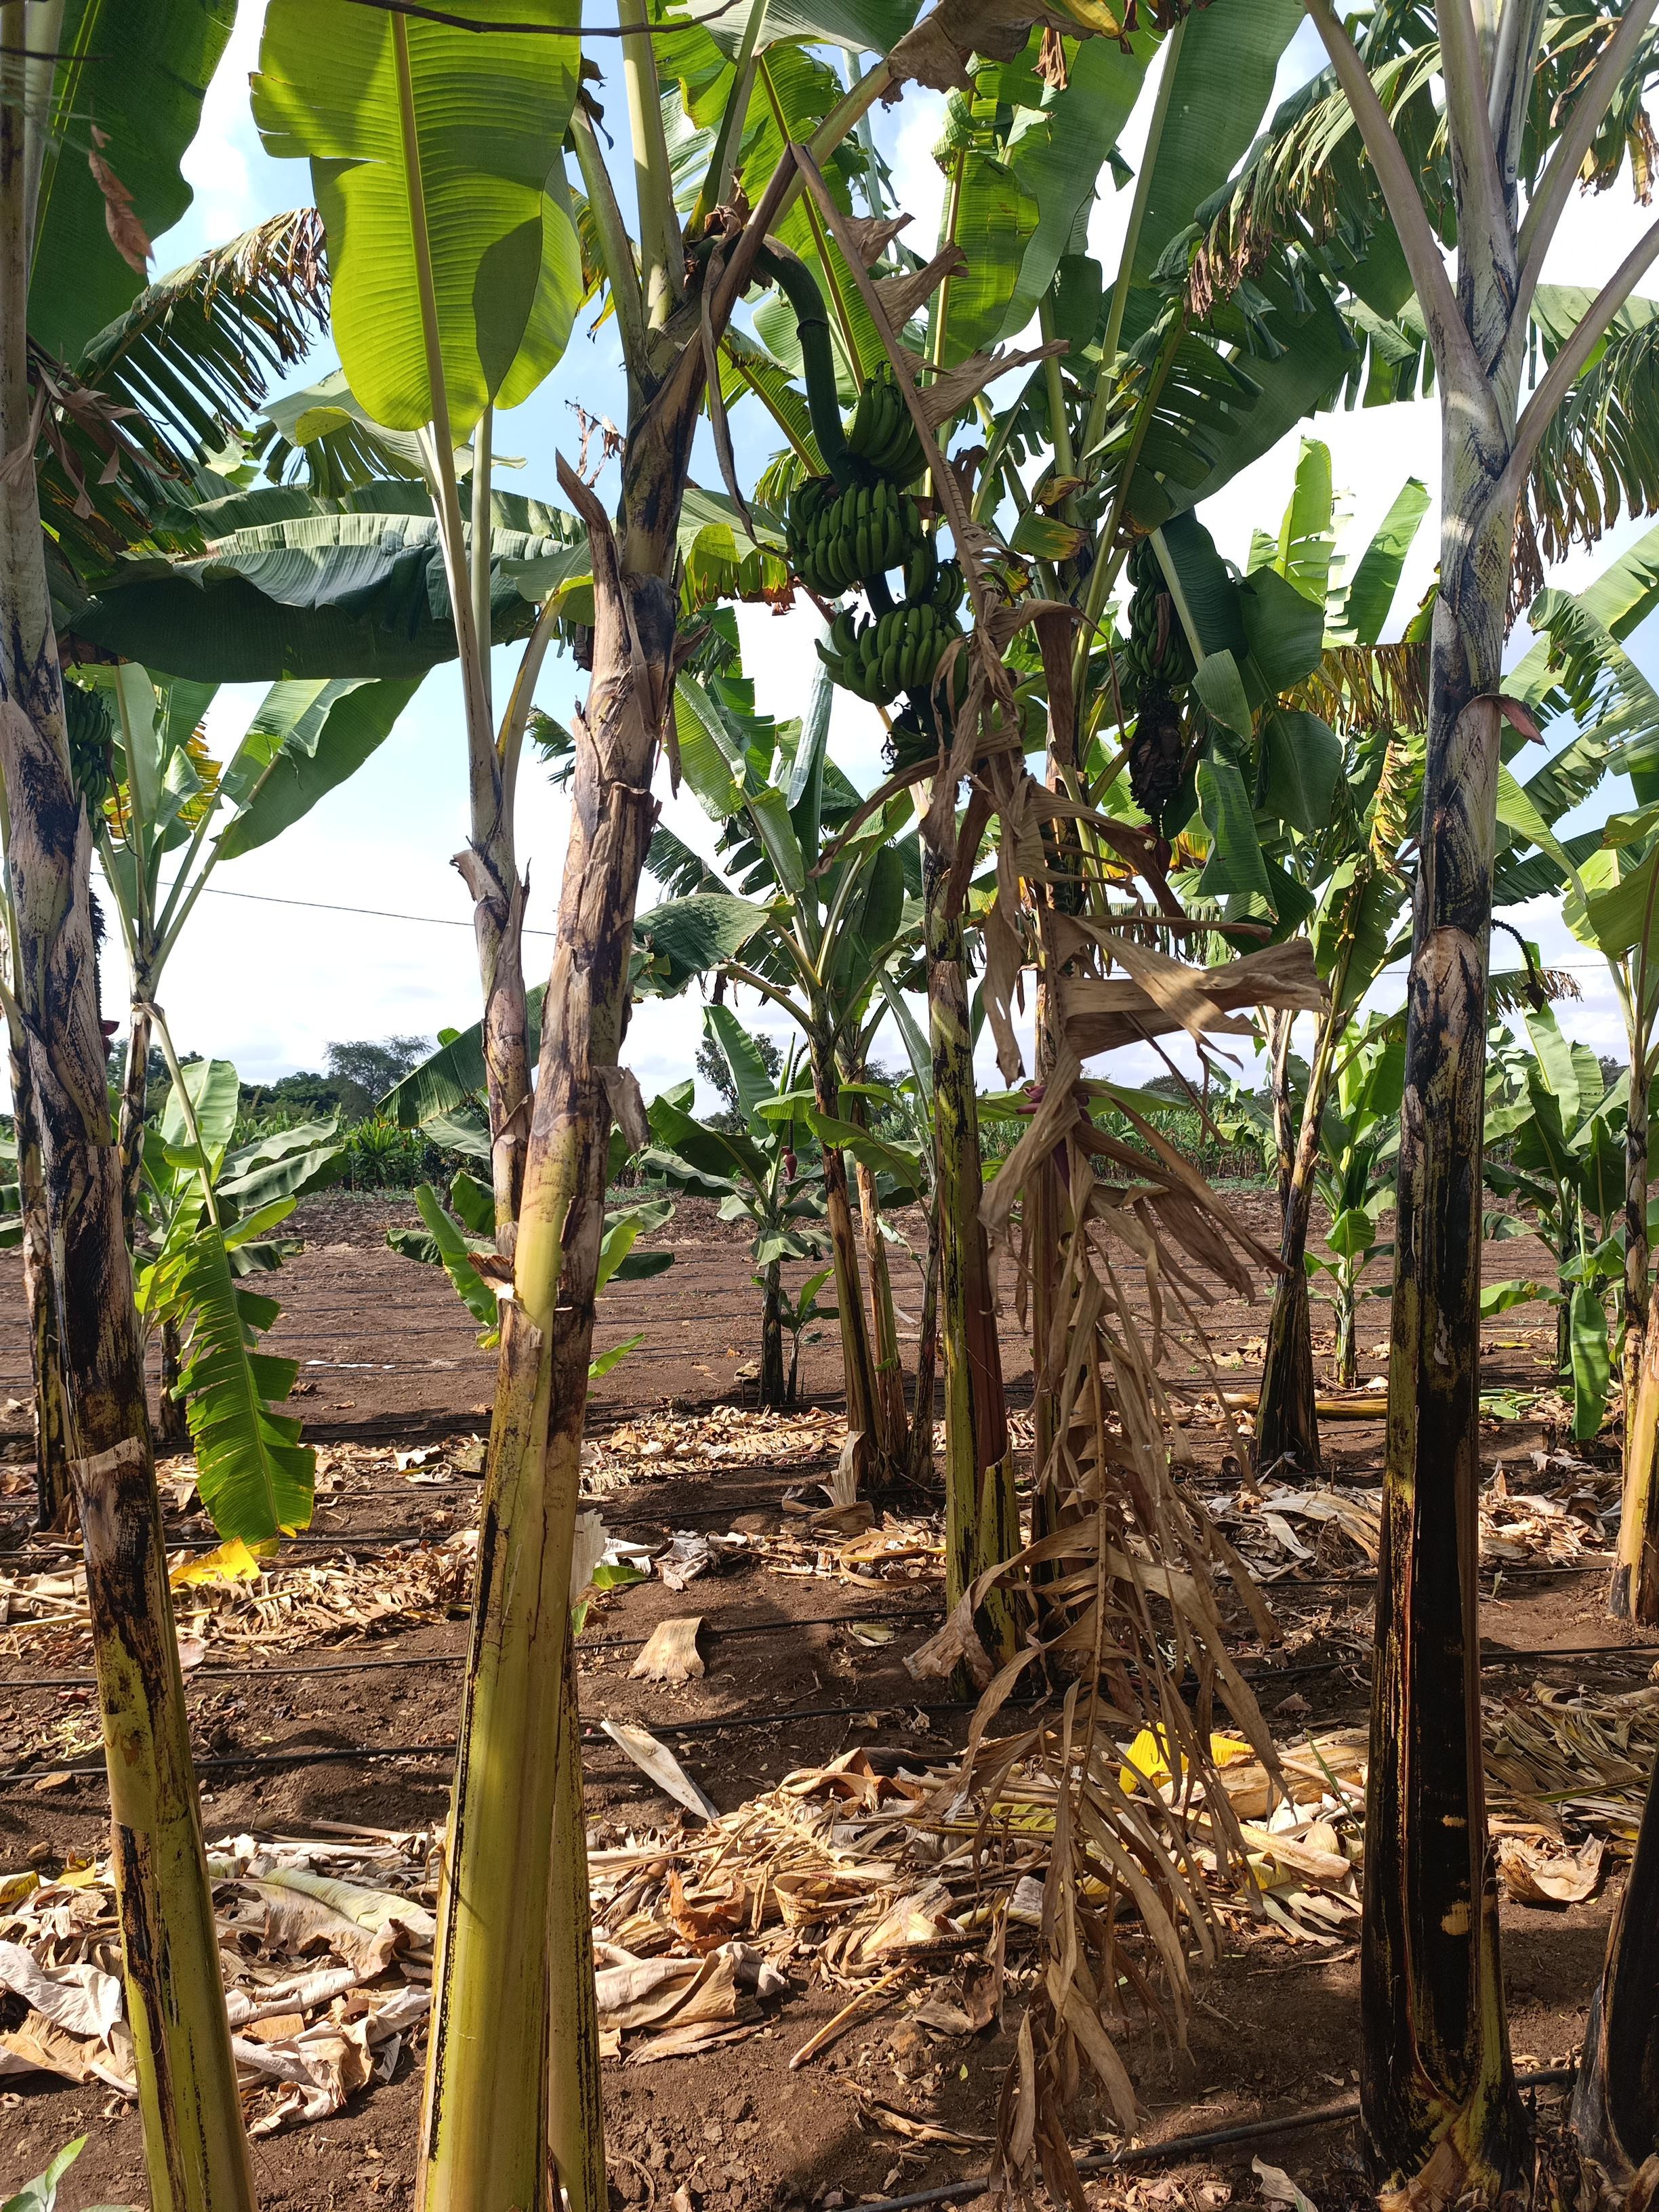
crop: banana
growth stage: development fruit
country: Tanzania
